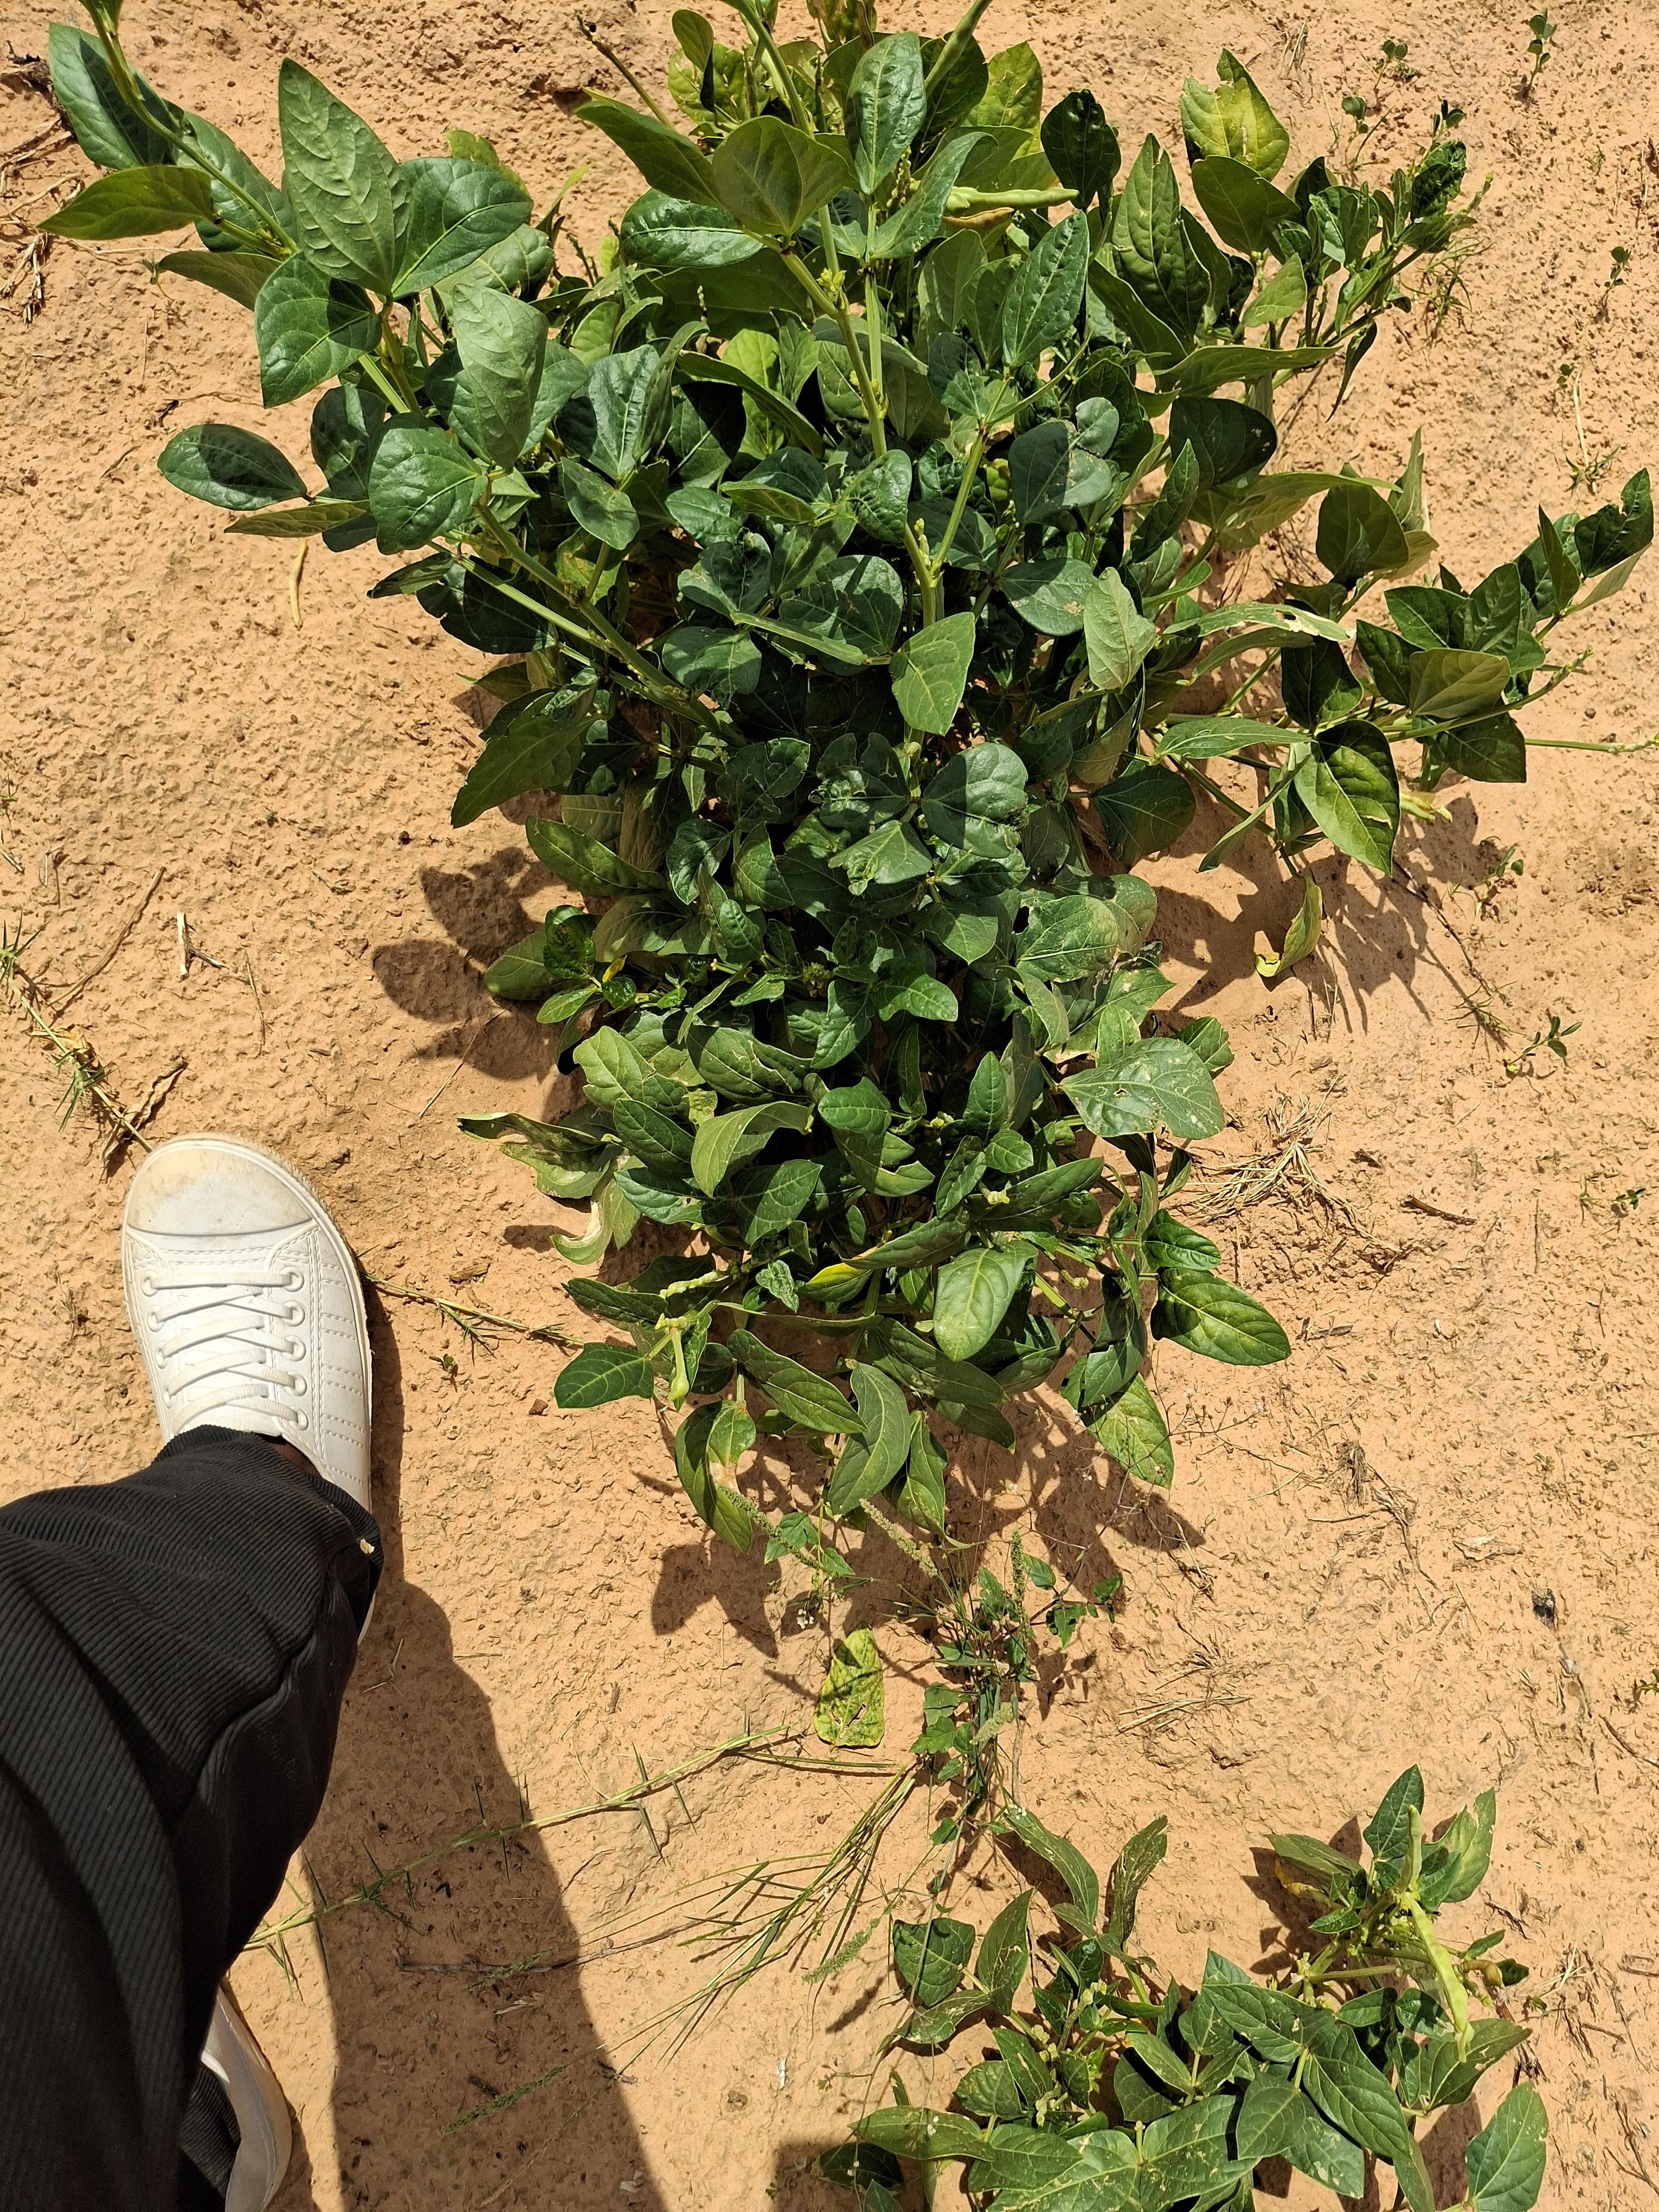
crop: cowpea
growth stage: harvest maturity
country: Nigeria
